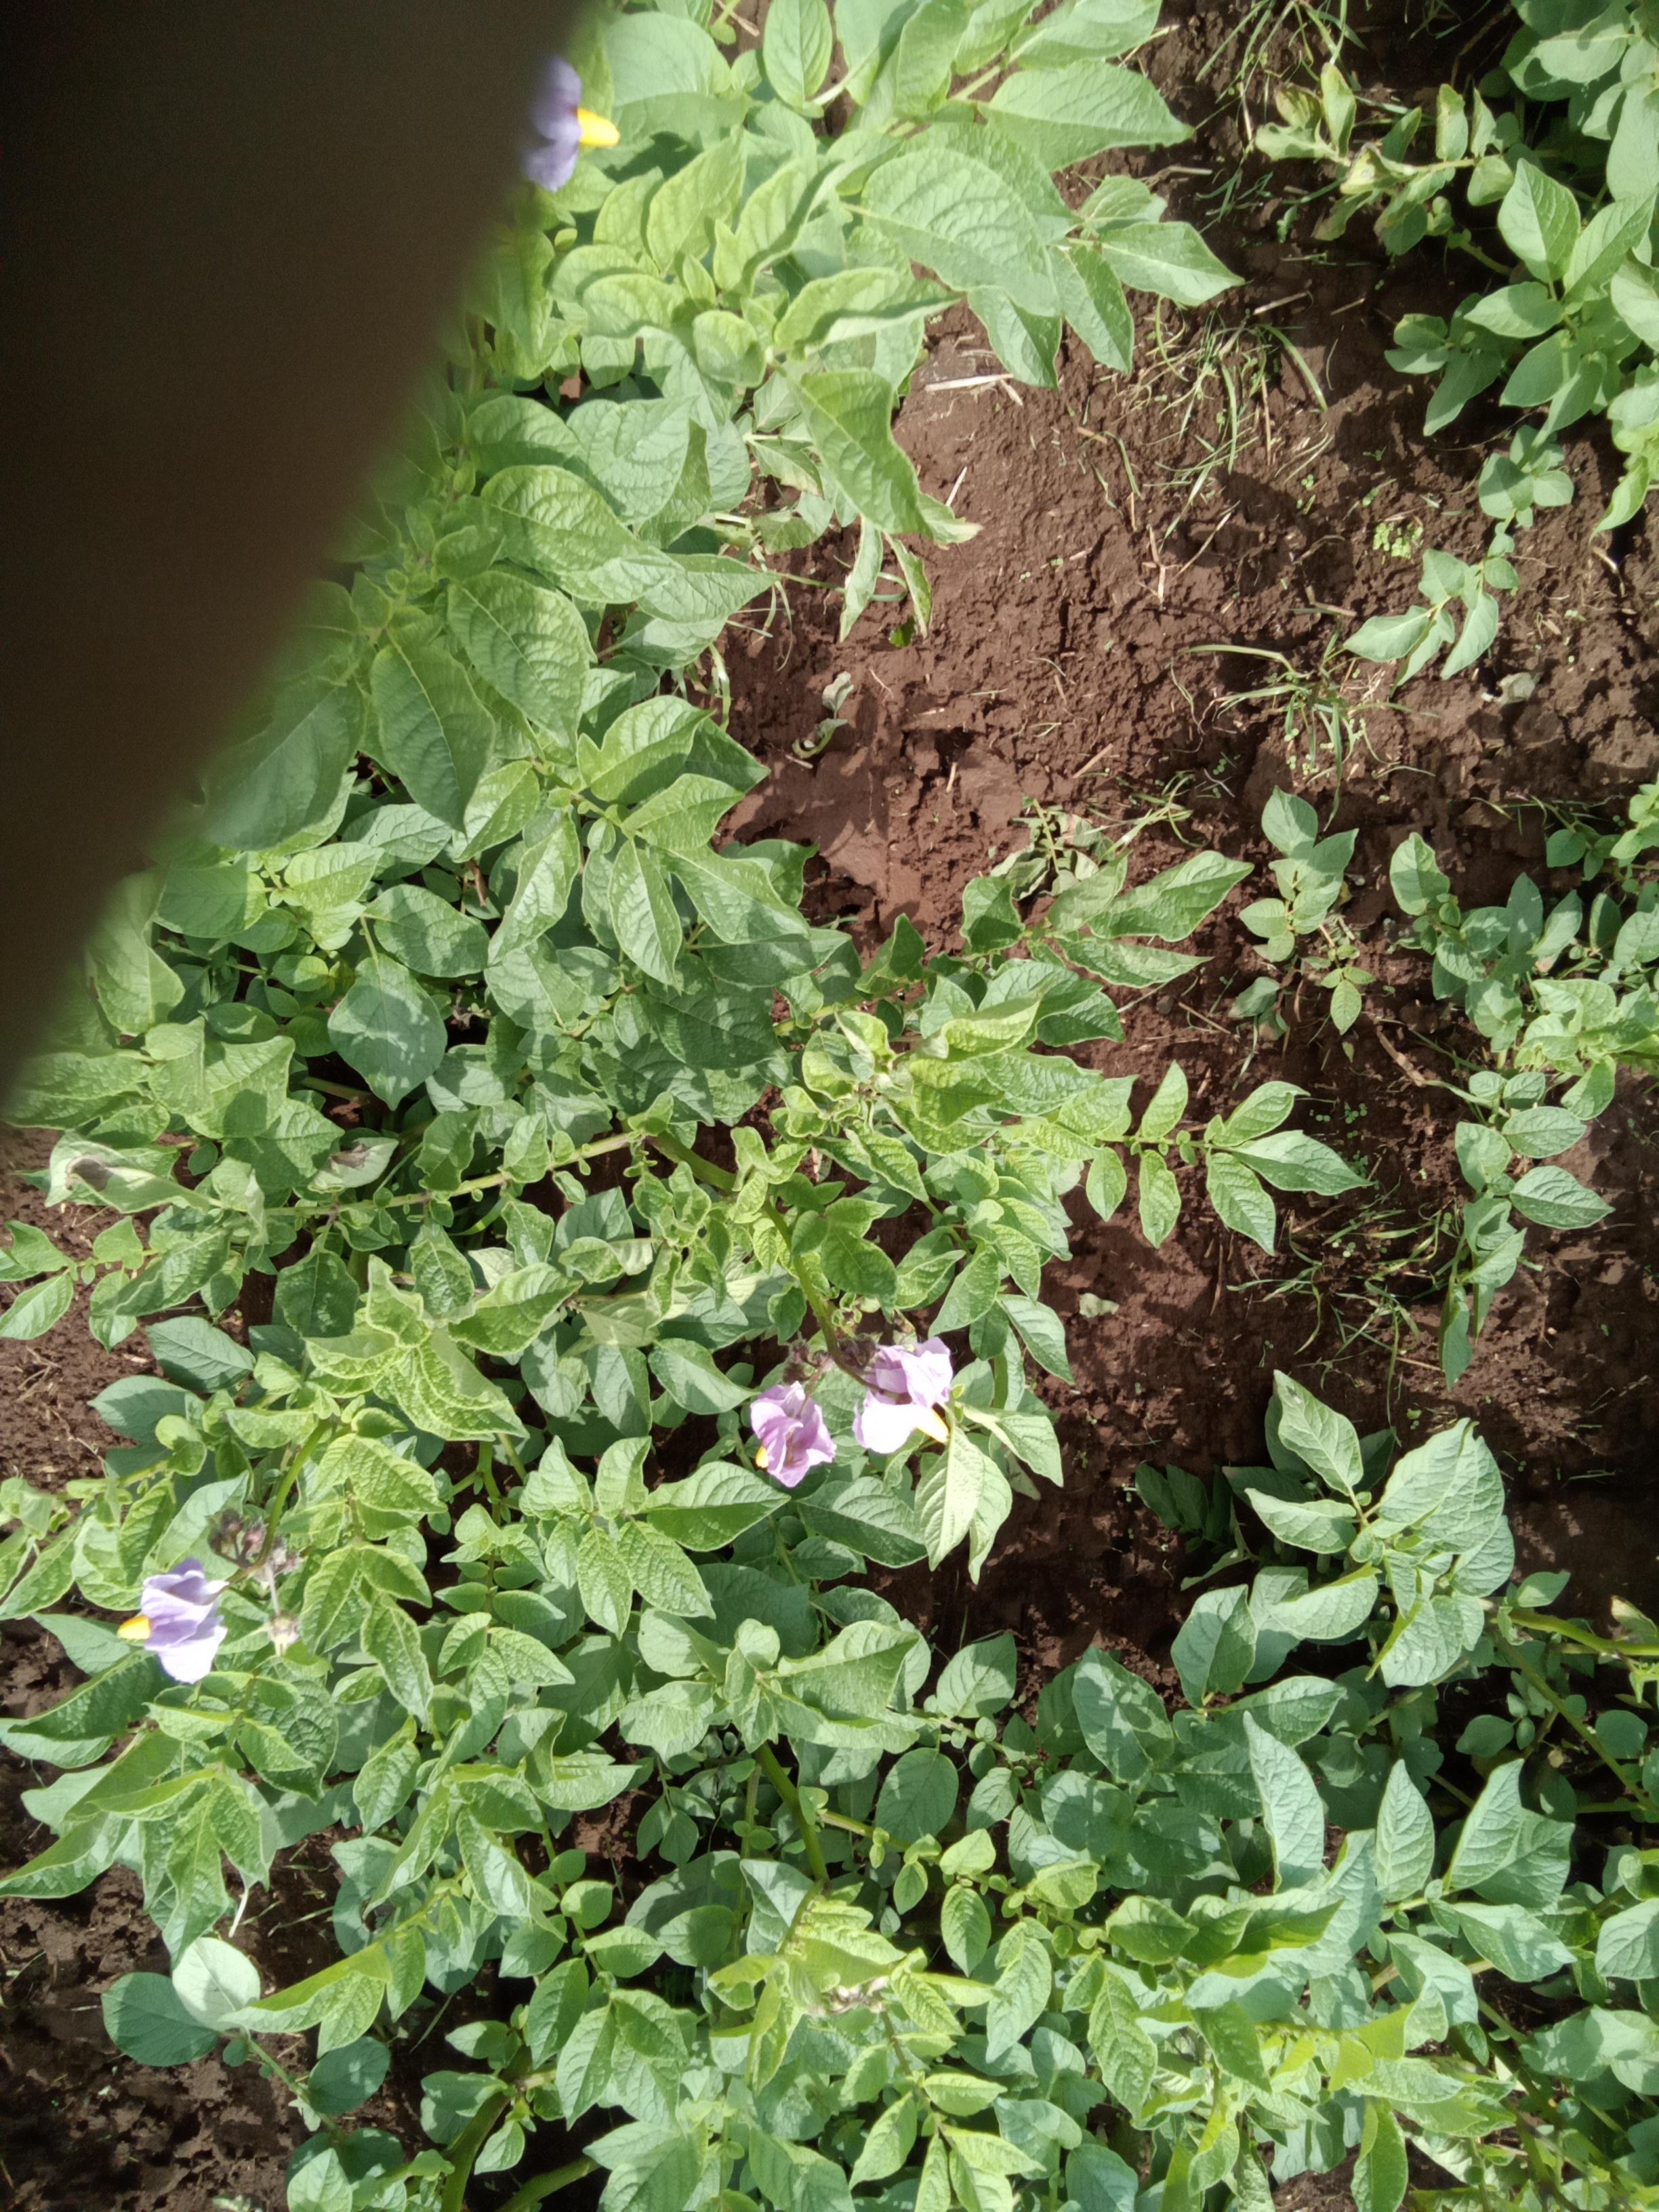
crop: potato
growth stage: flowering
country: Kenya
